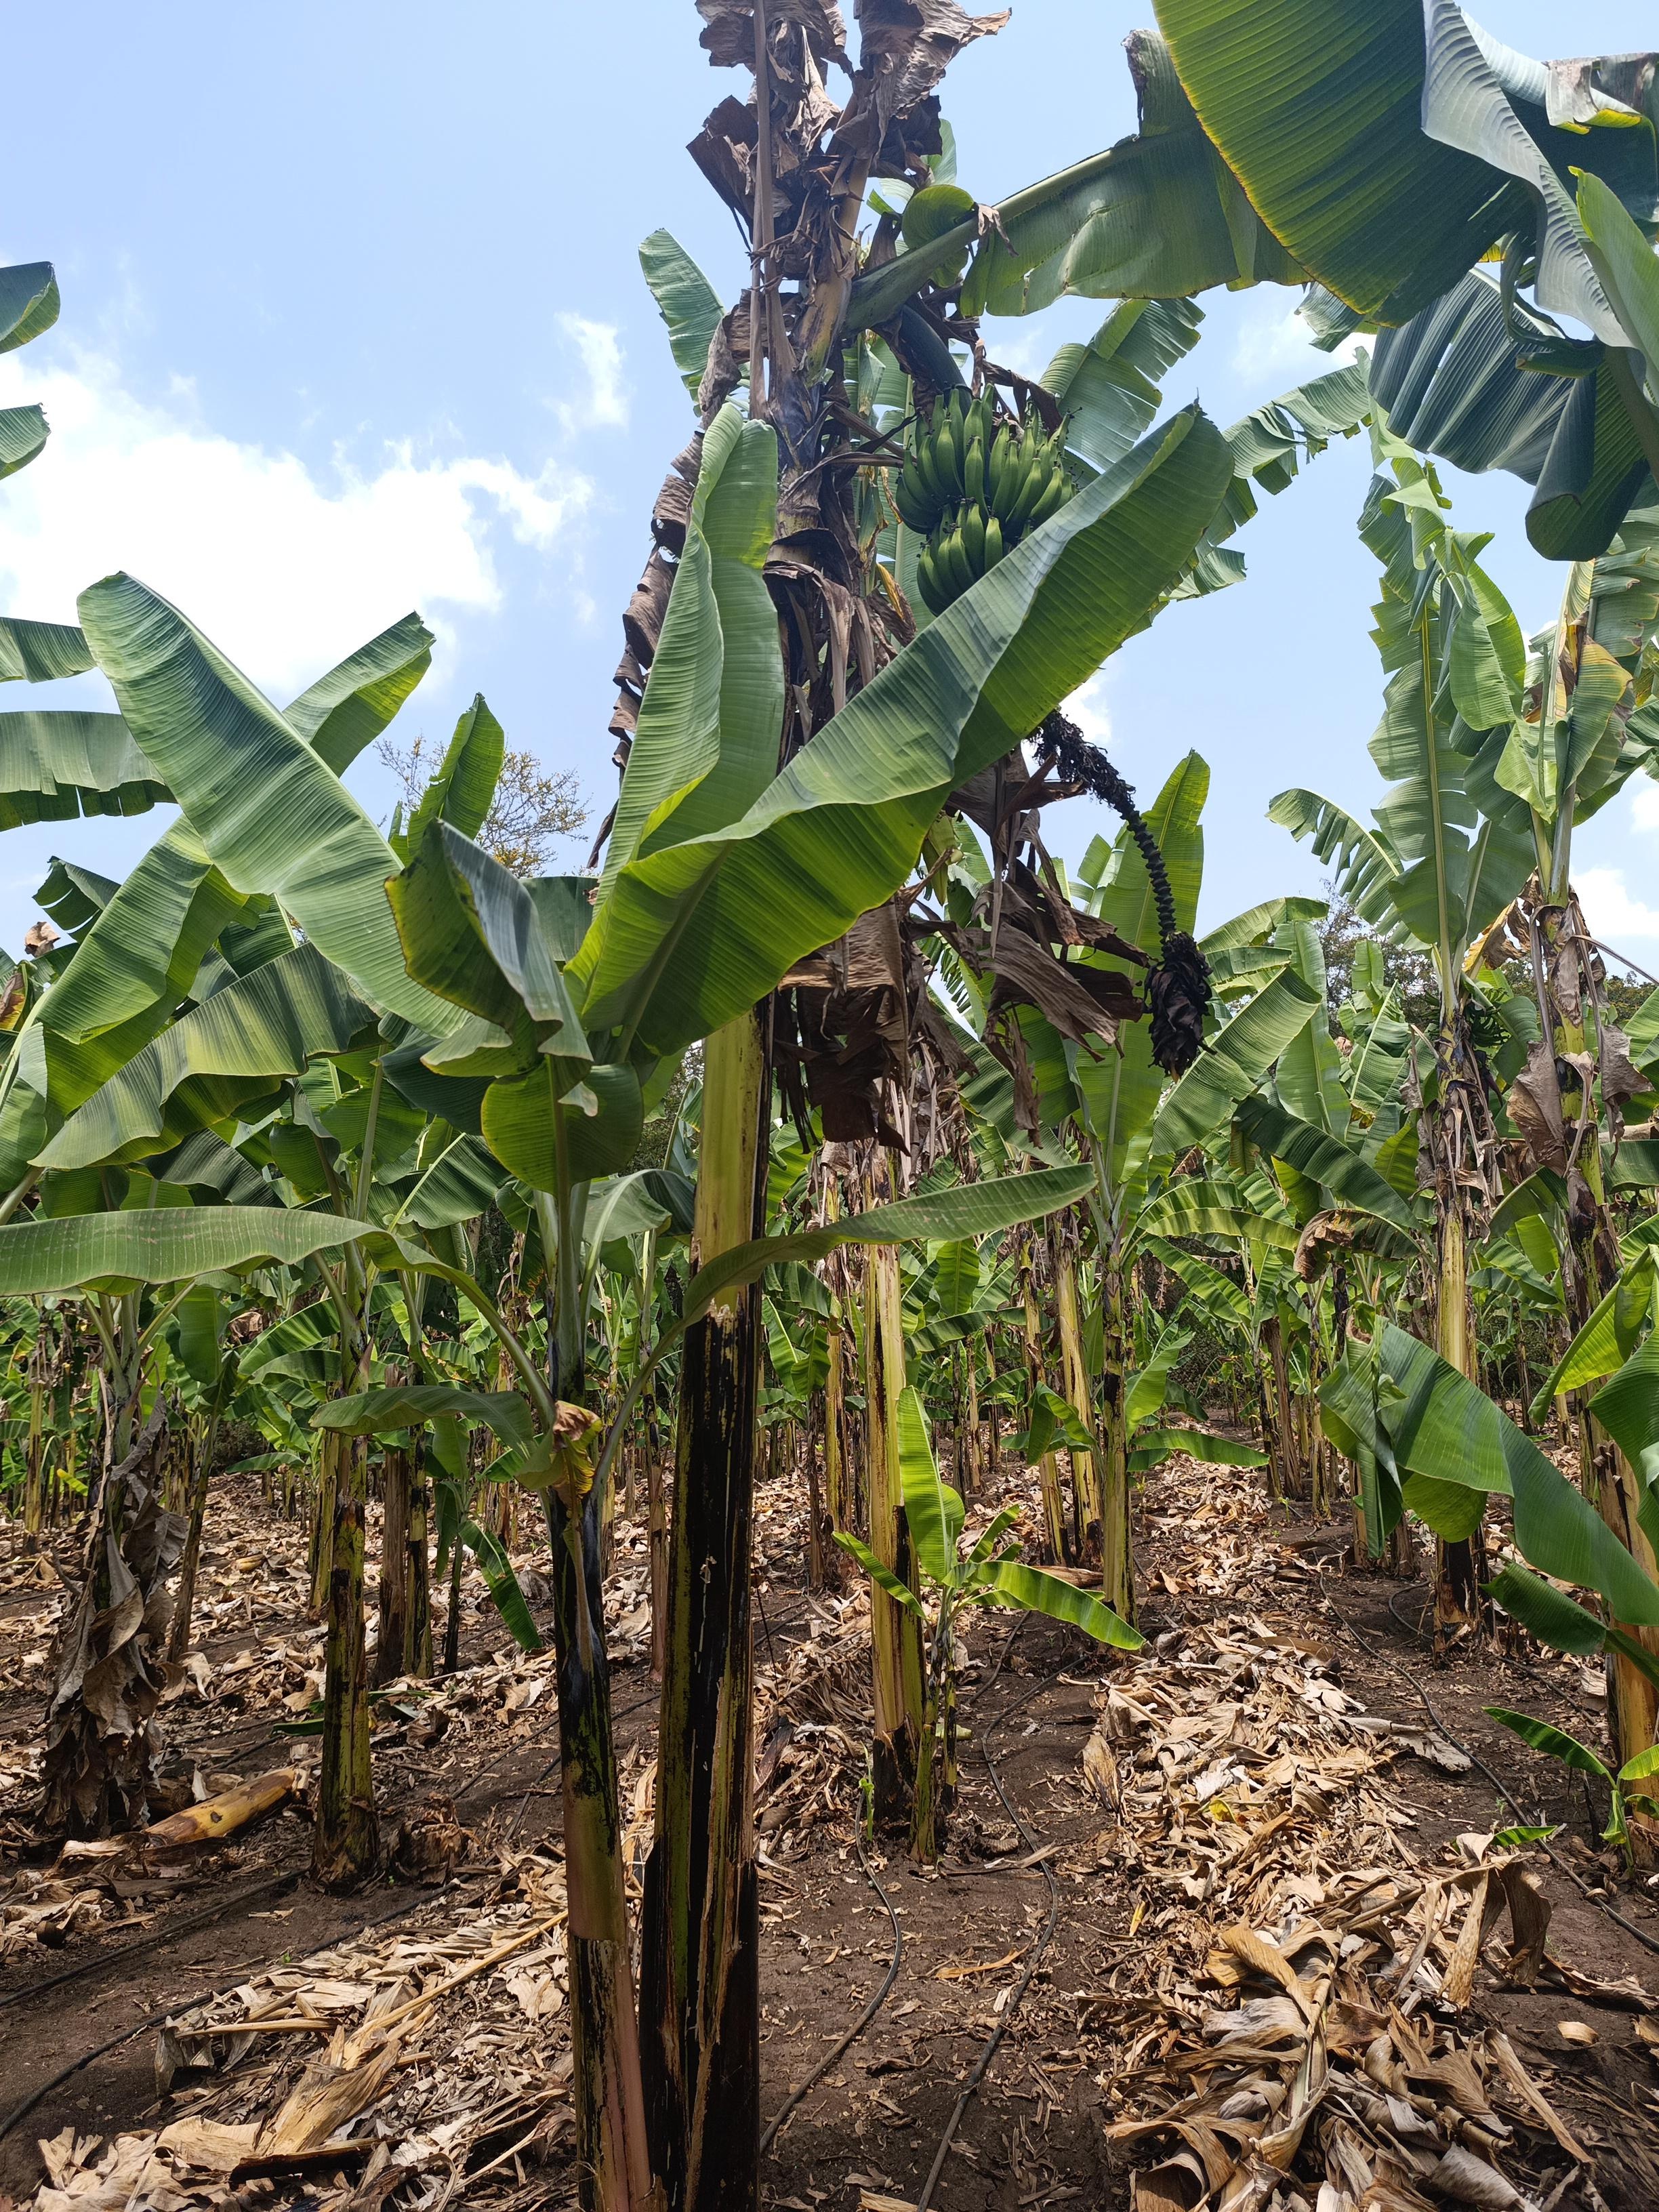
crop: banana
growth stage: development fruit
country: Tanzania
